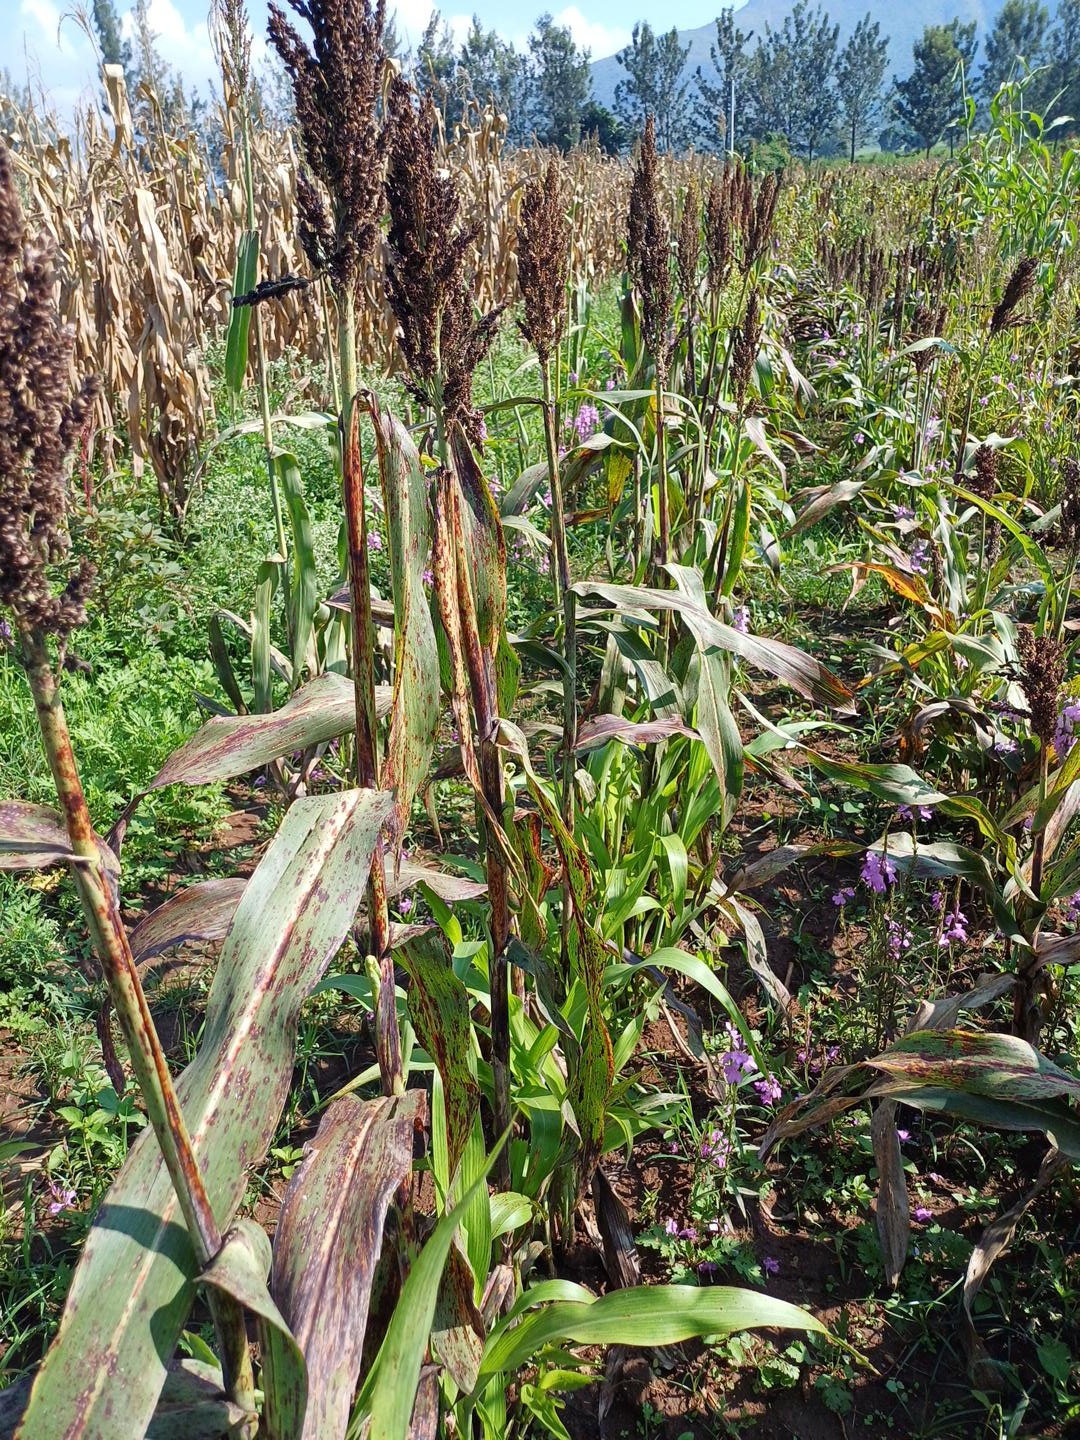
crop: sorghum
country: Kenya
